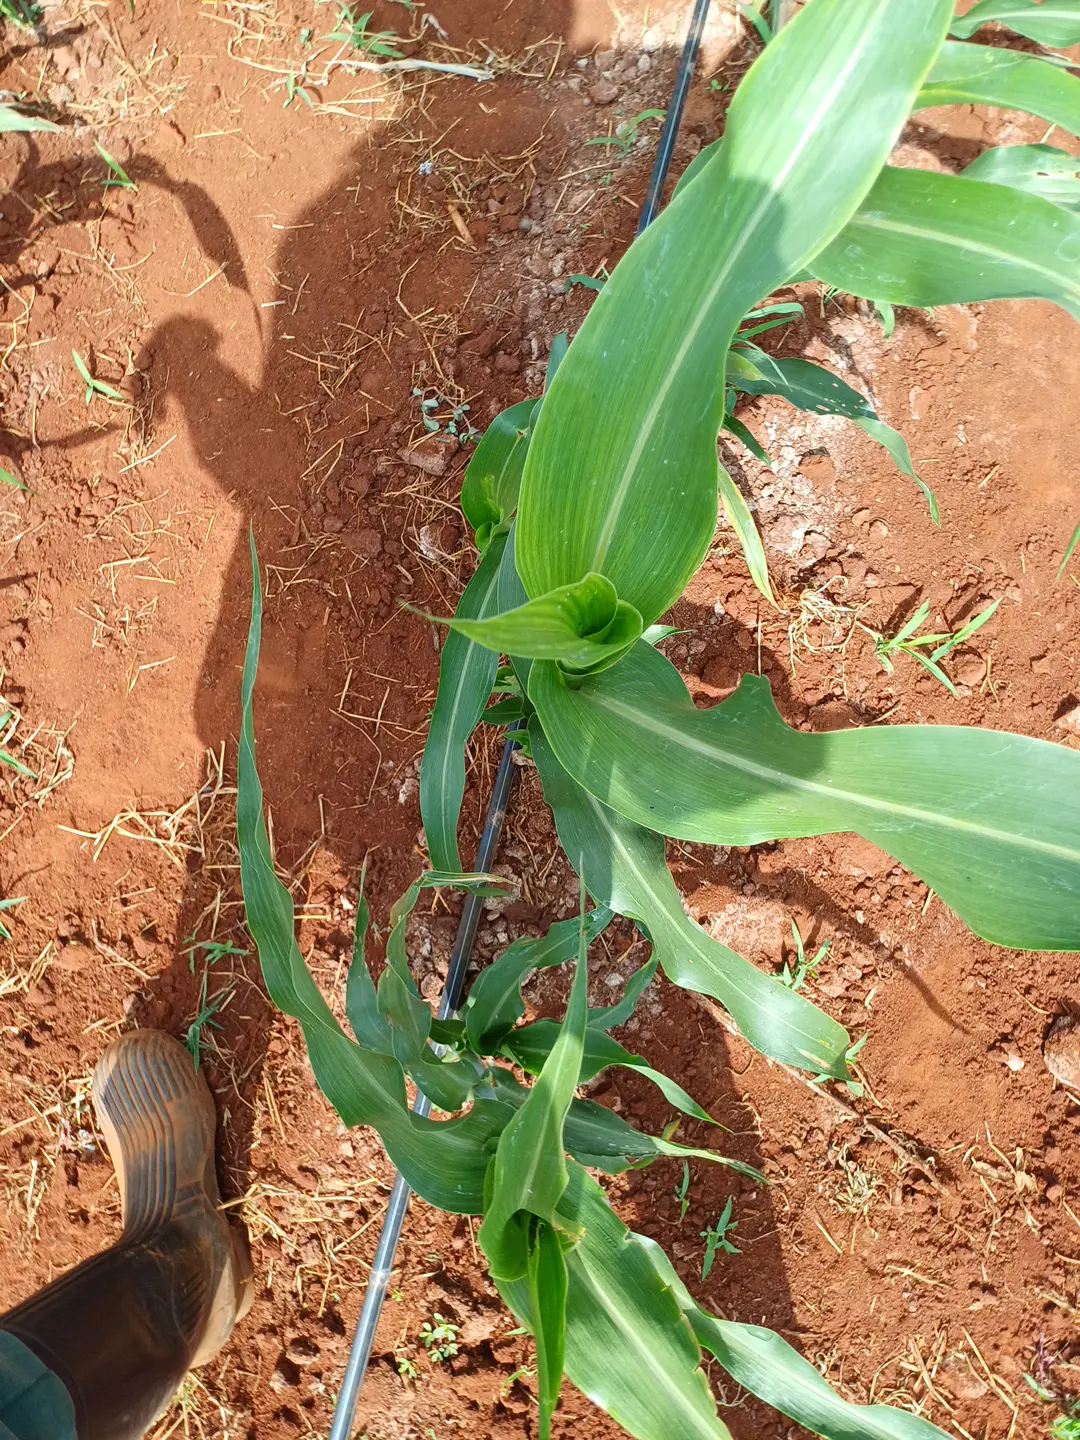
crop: sorghum
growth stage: elongation stem
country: Kenya
